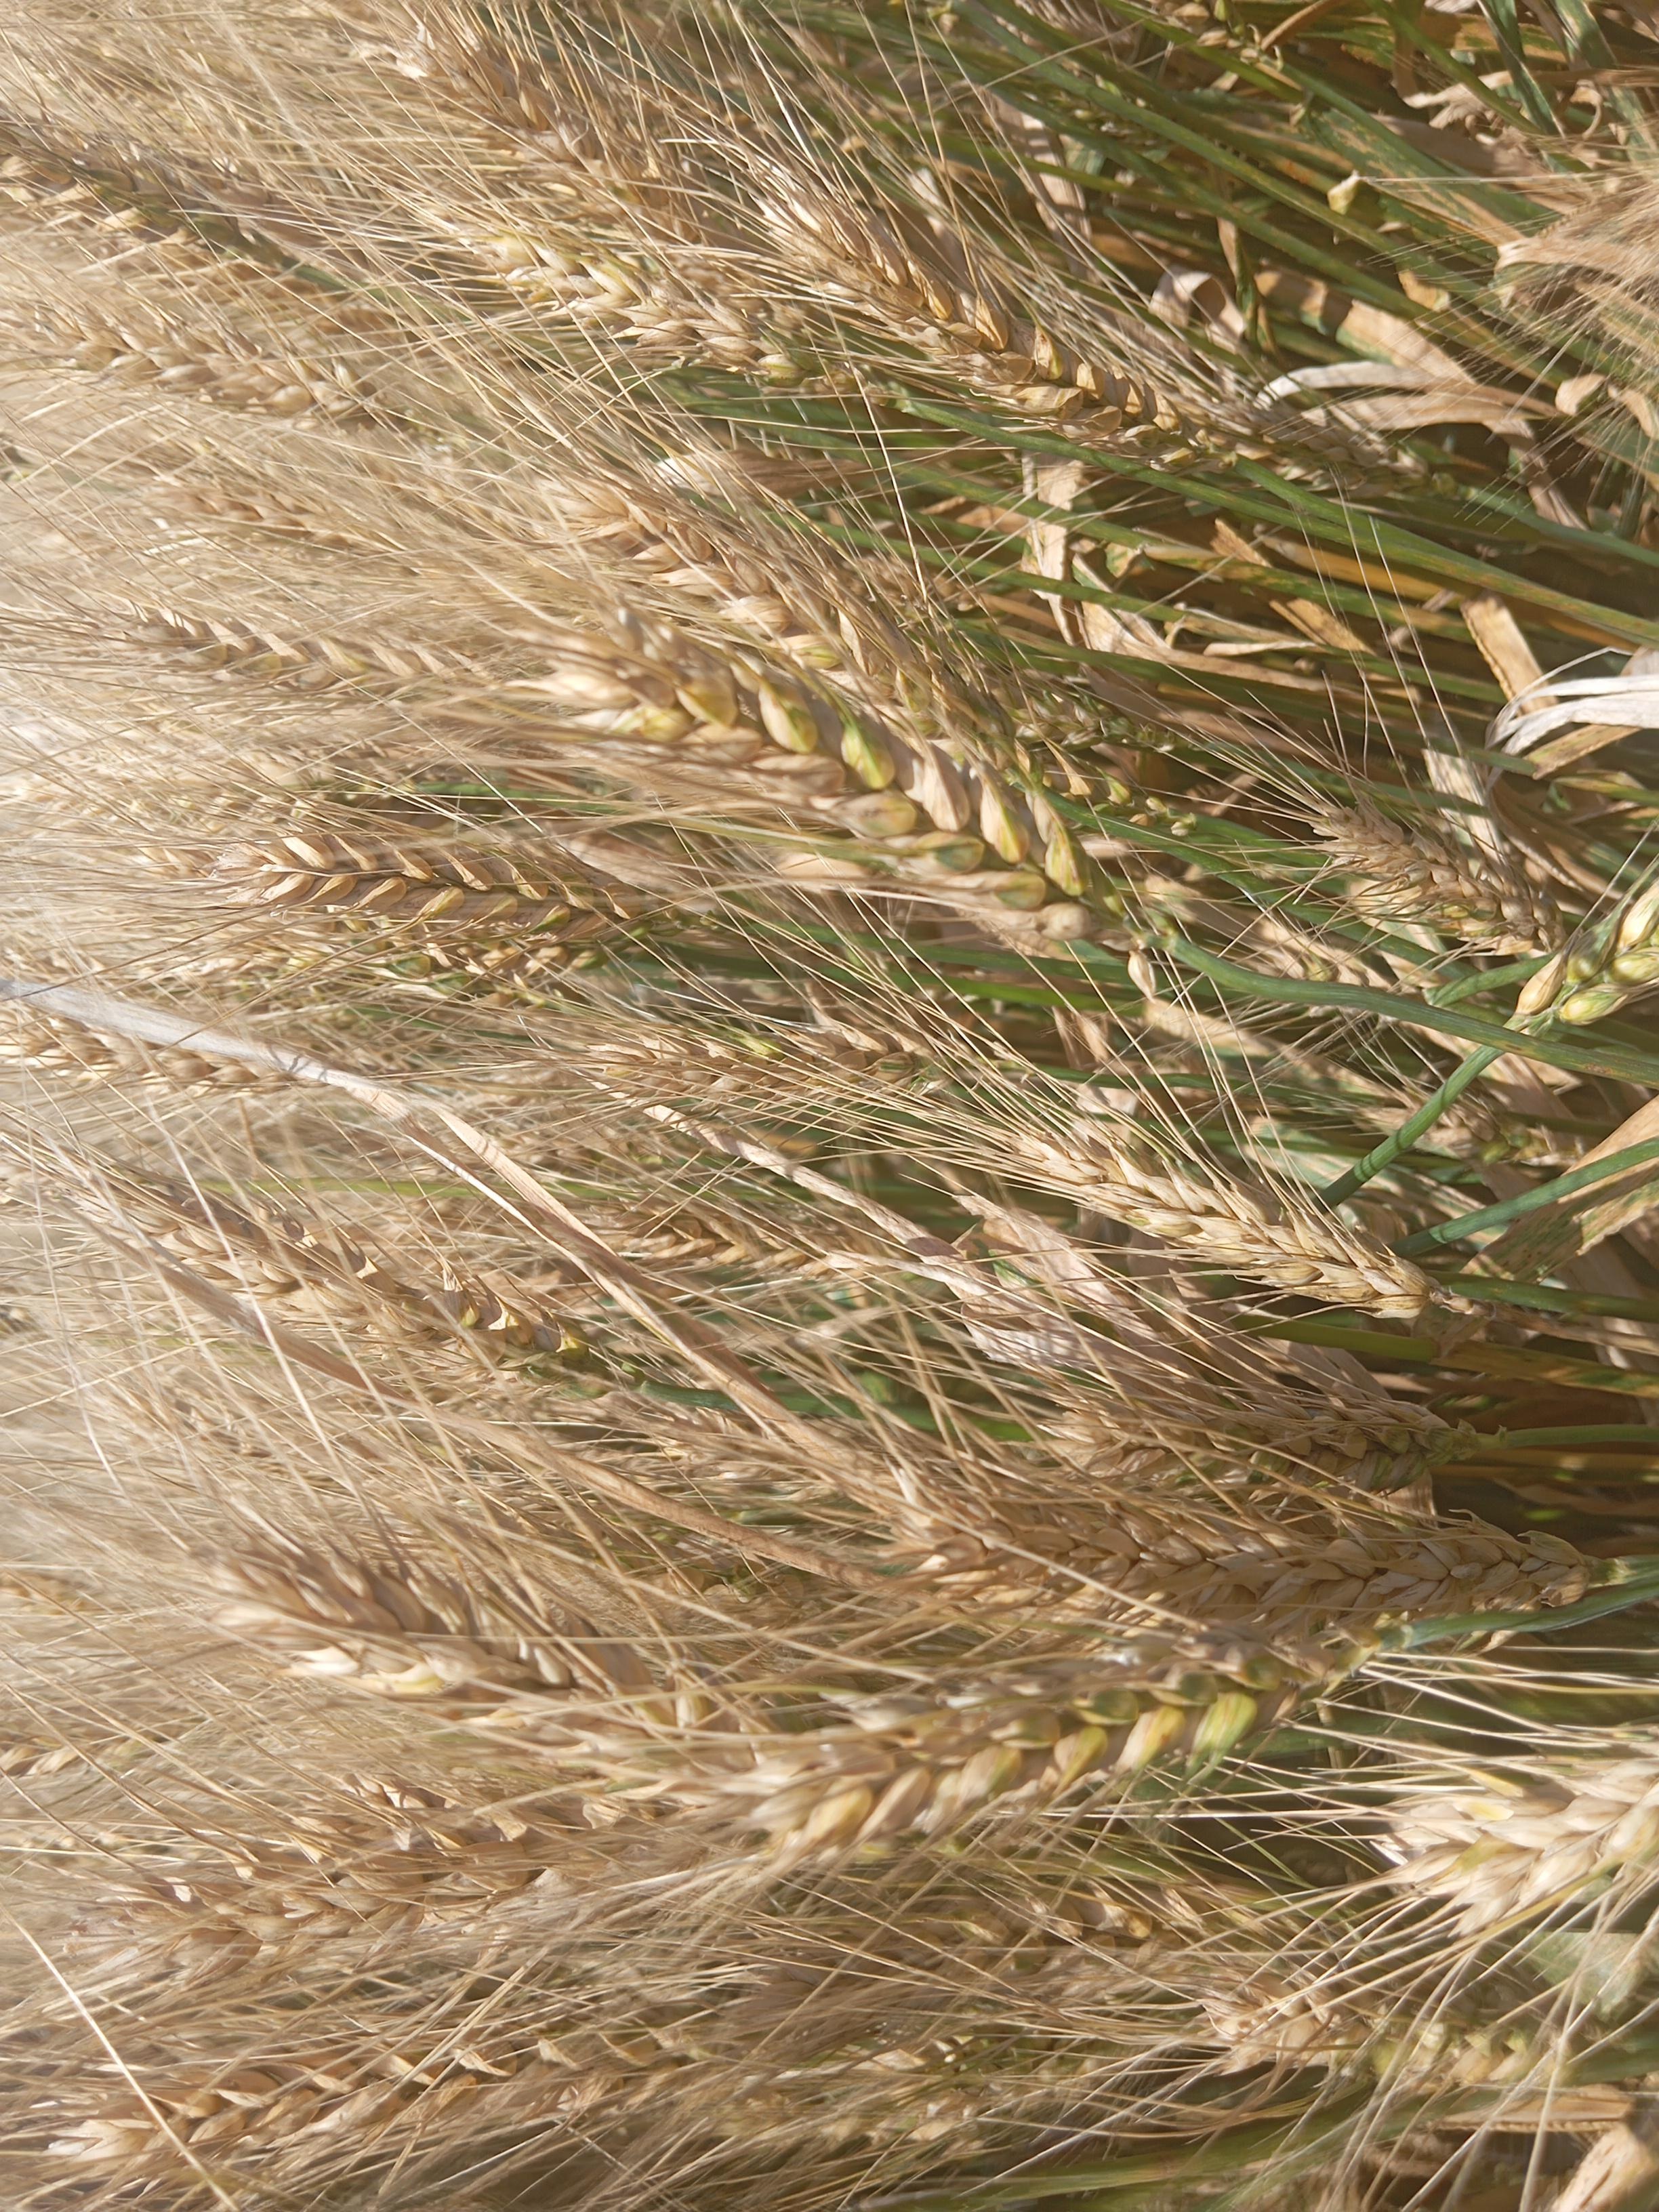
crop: wheat
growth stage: maturity
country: Kenya
